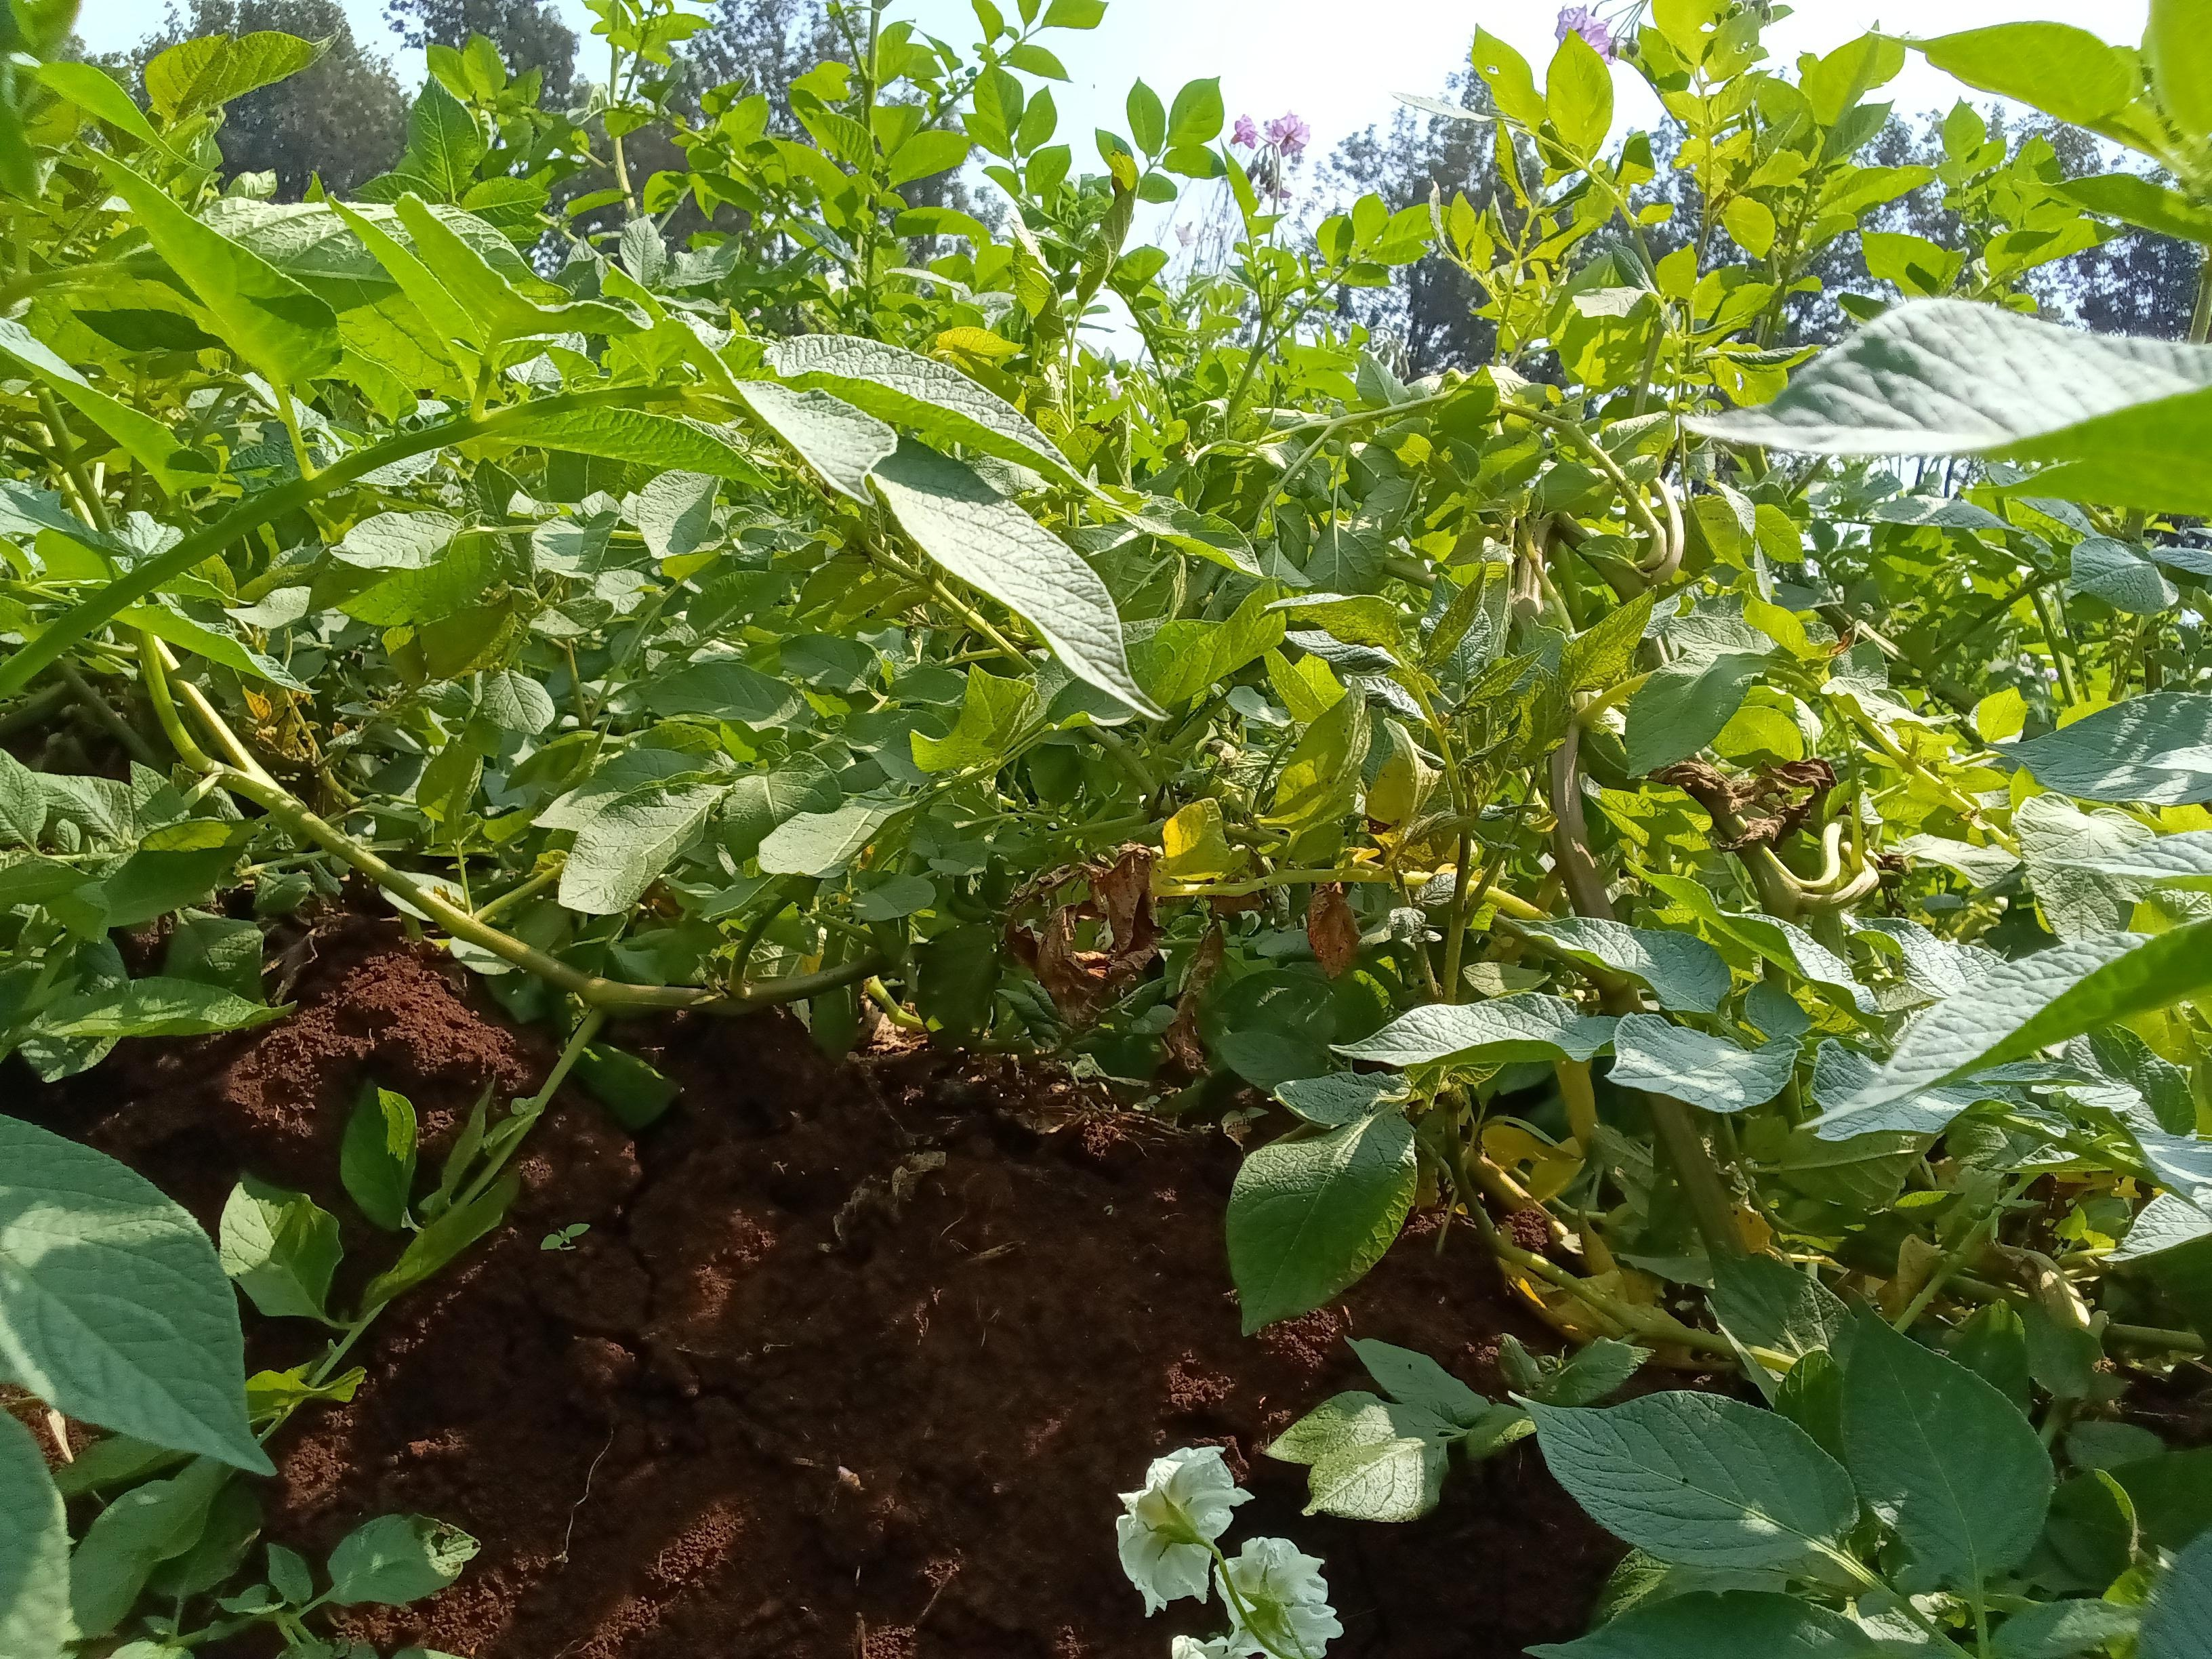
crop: potato
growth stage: maturity
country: Kenya
